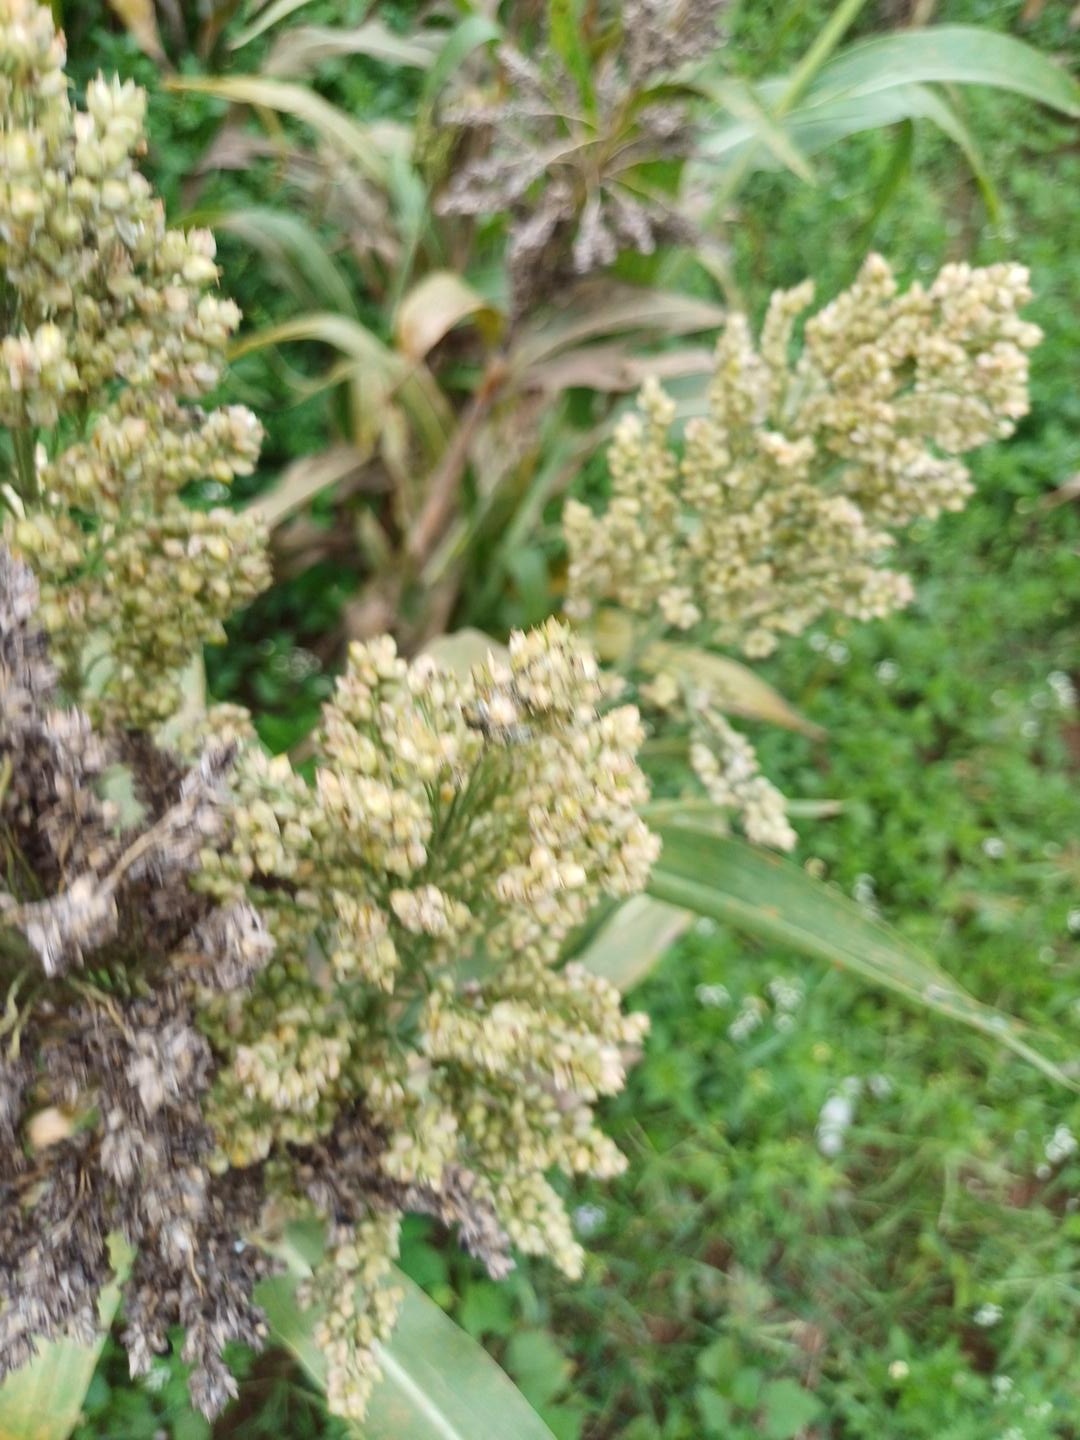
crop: sorghum
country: Kenya
